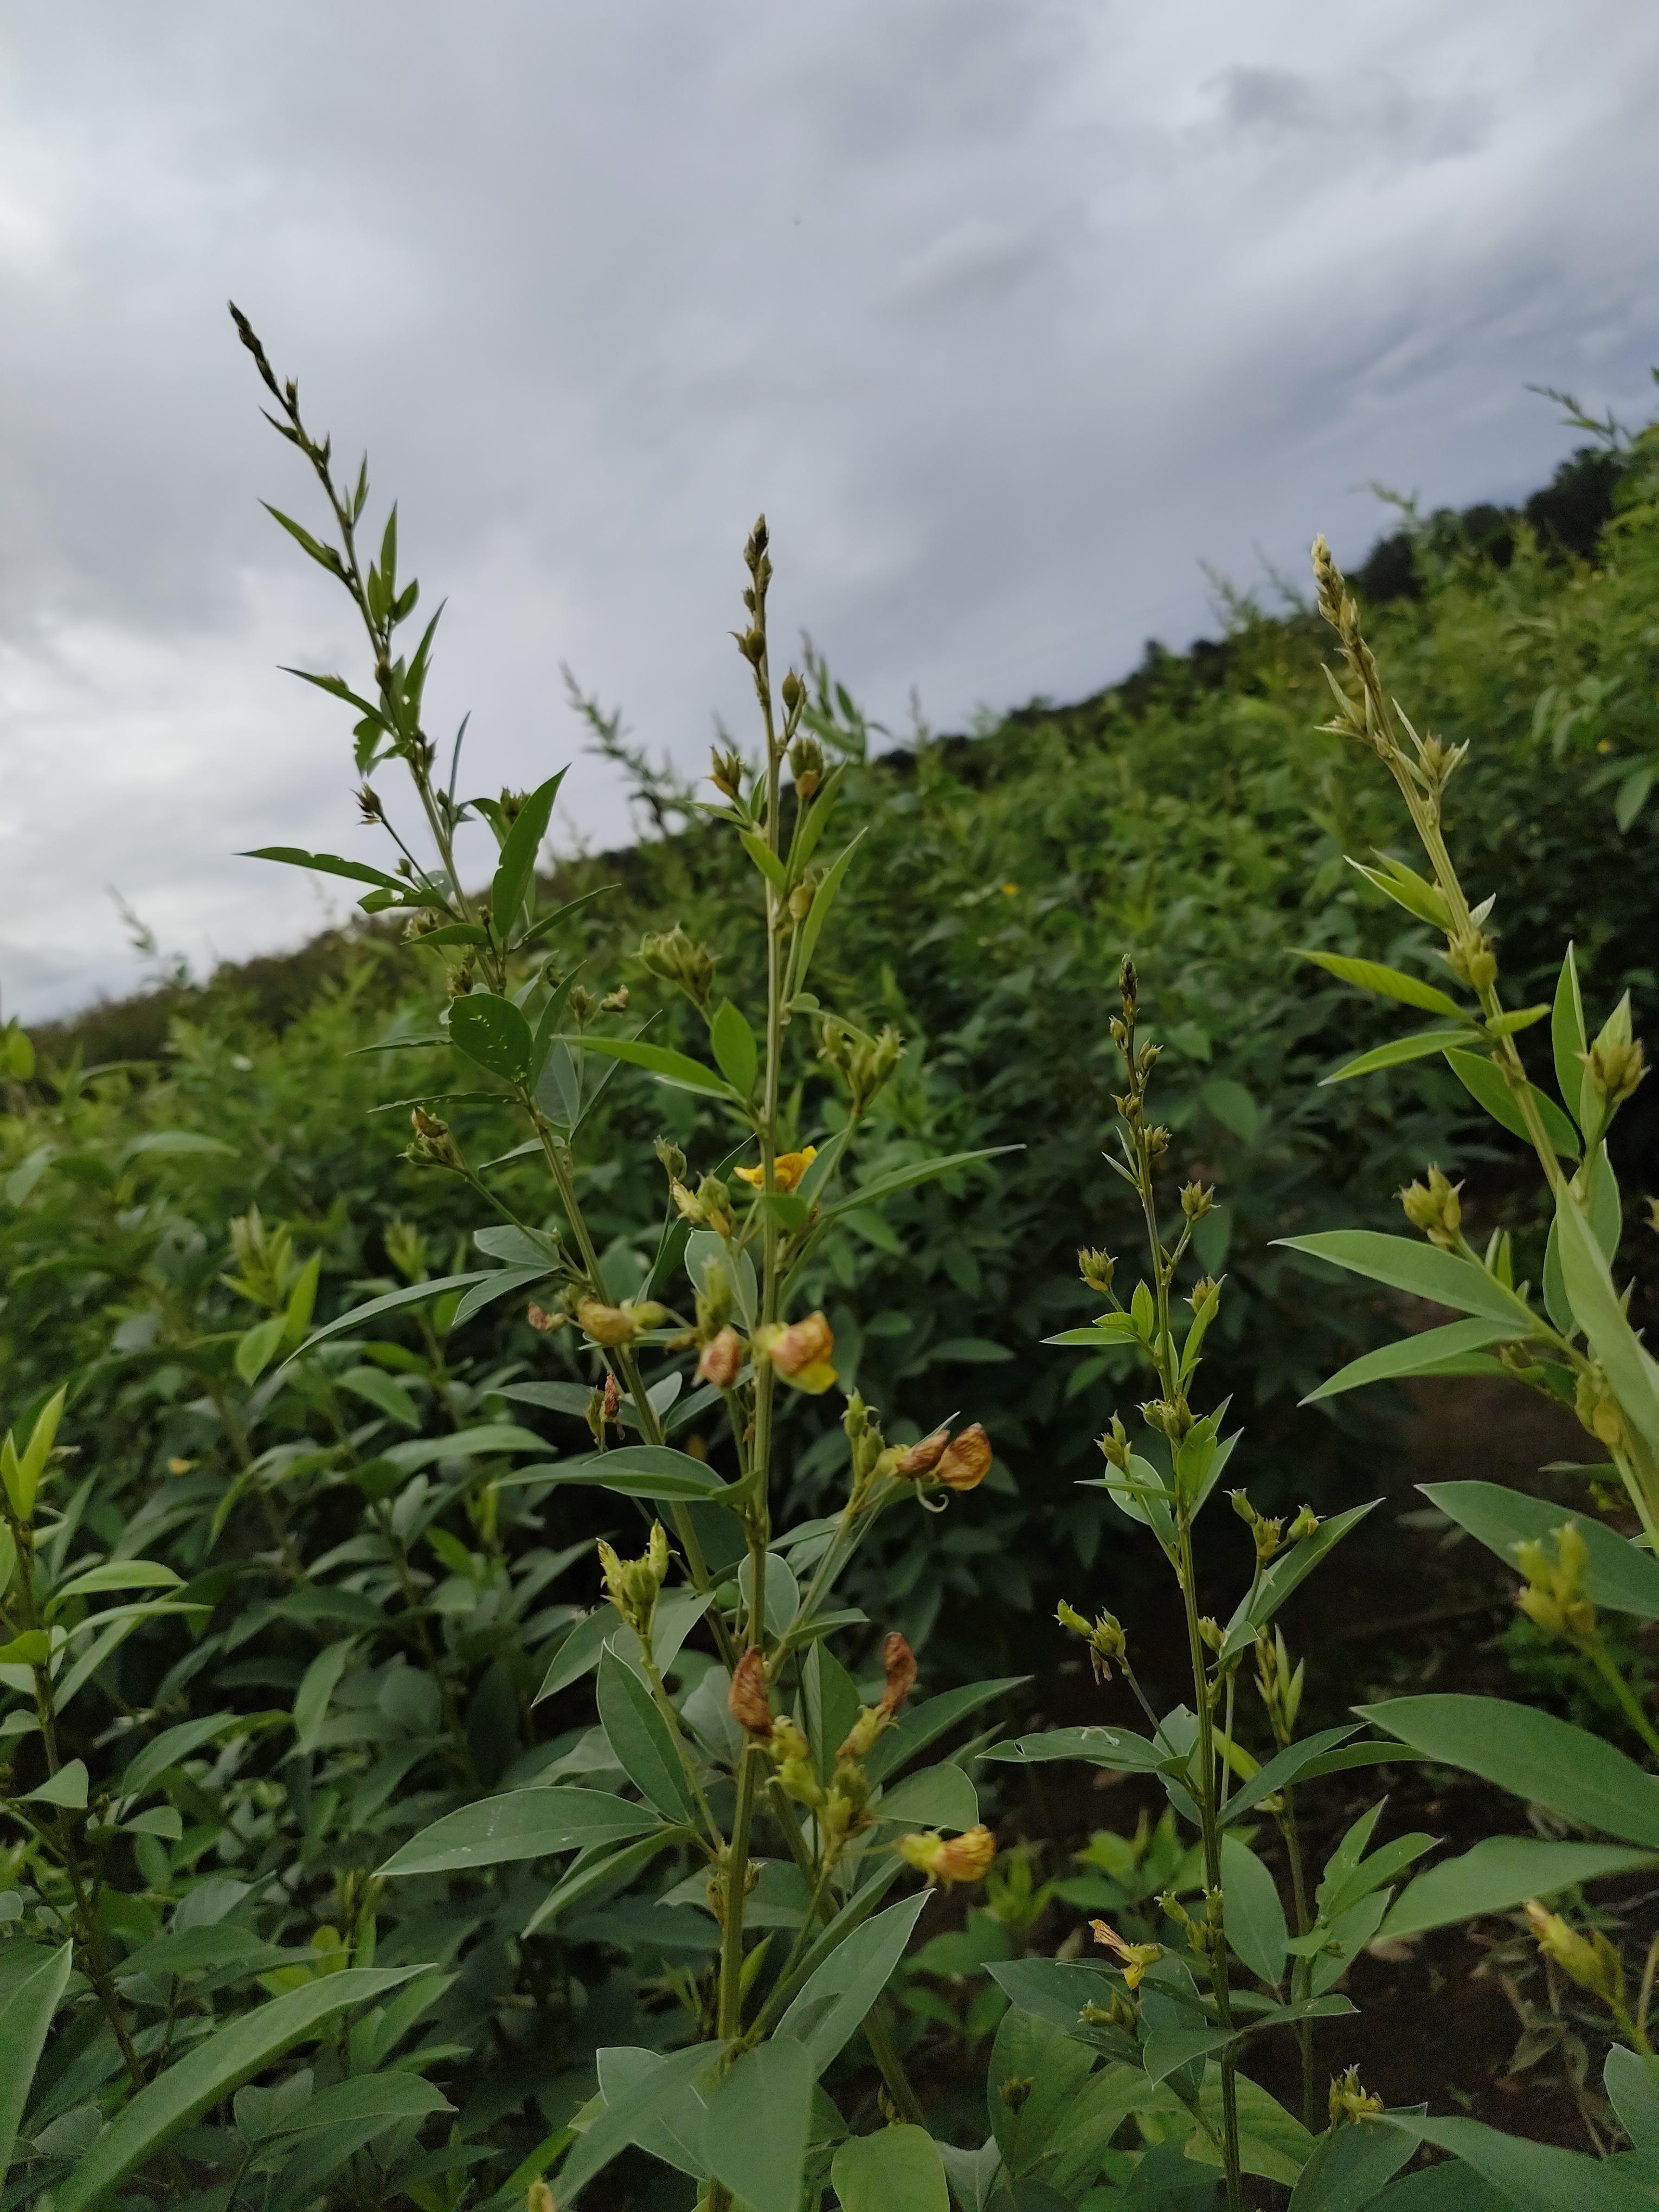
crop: pigeonpea
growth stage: flowering
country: Tanzania
